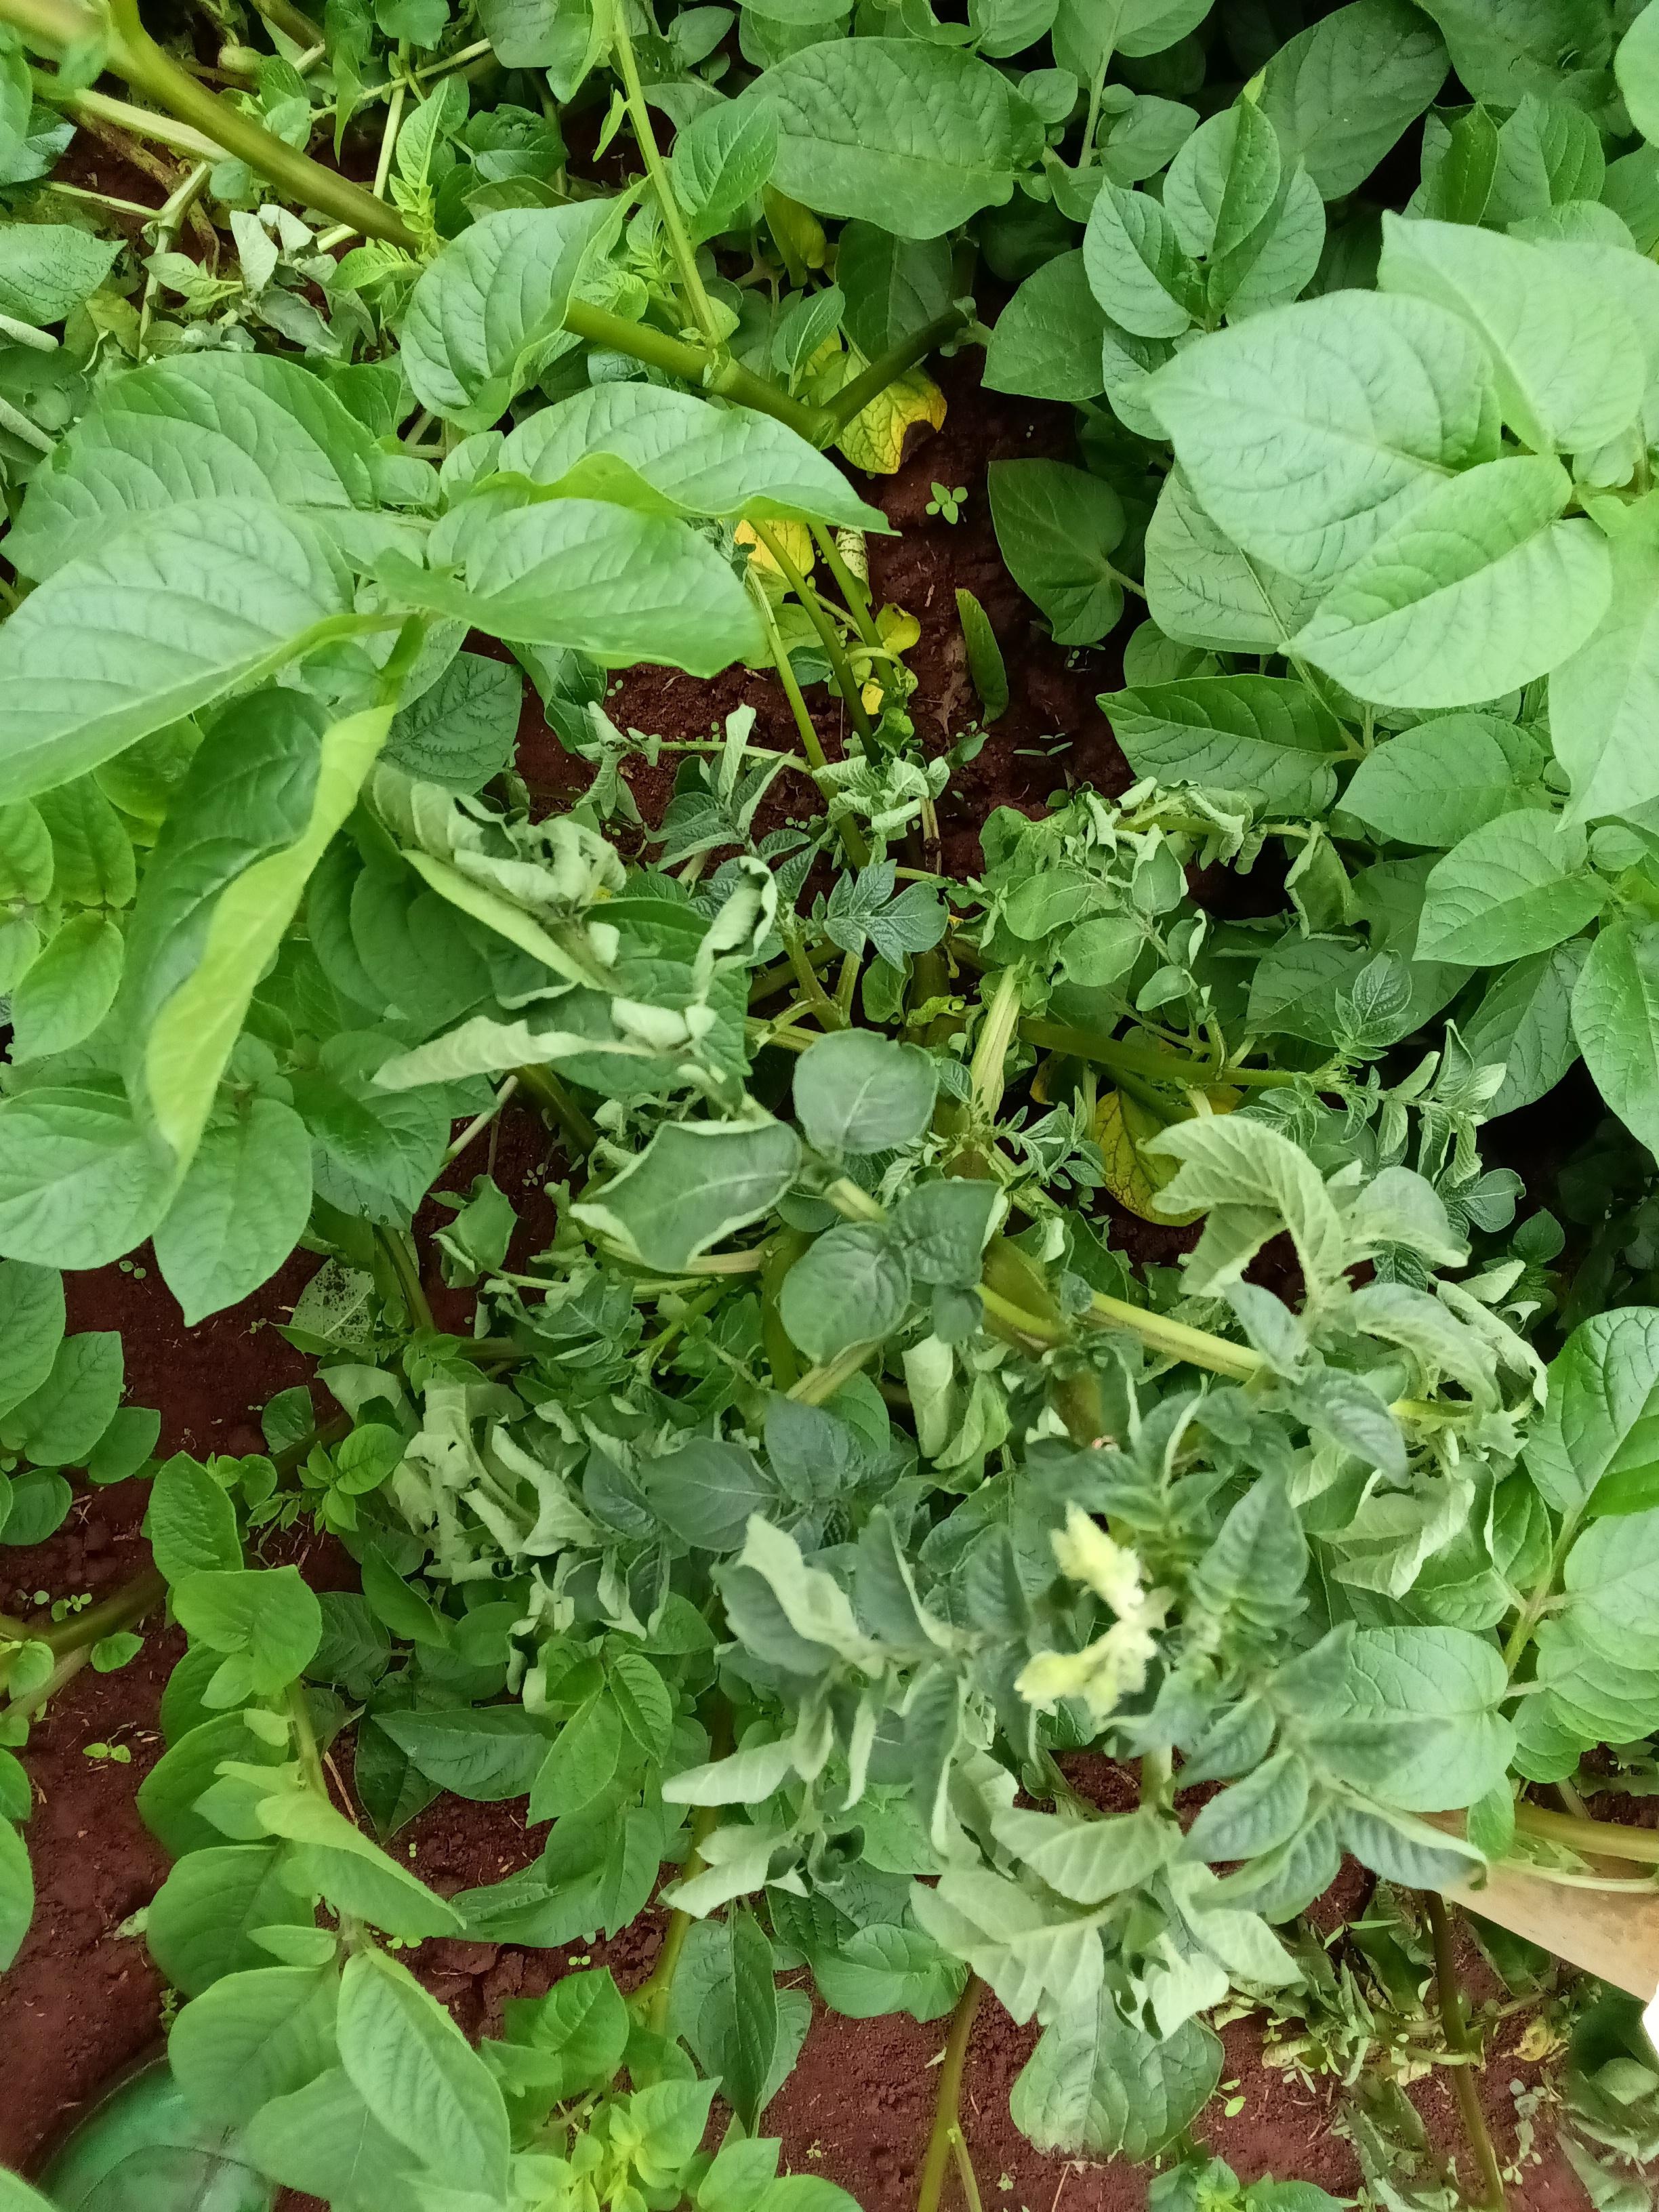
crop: potato
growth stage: flowering
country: Kenya
